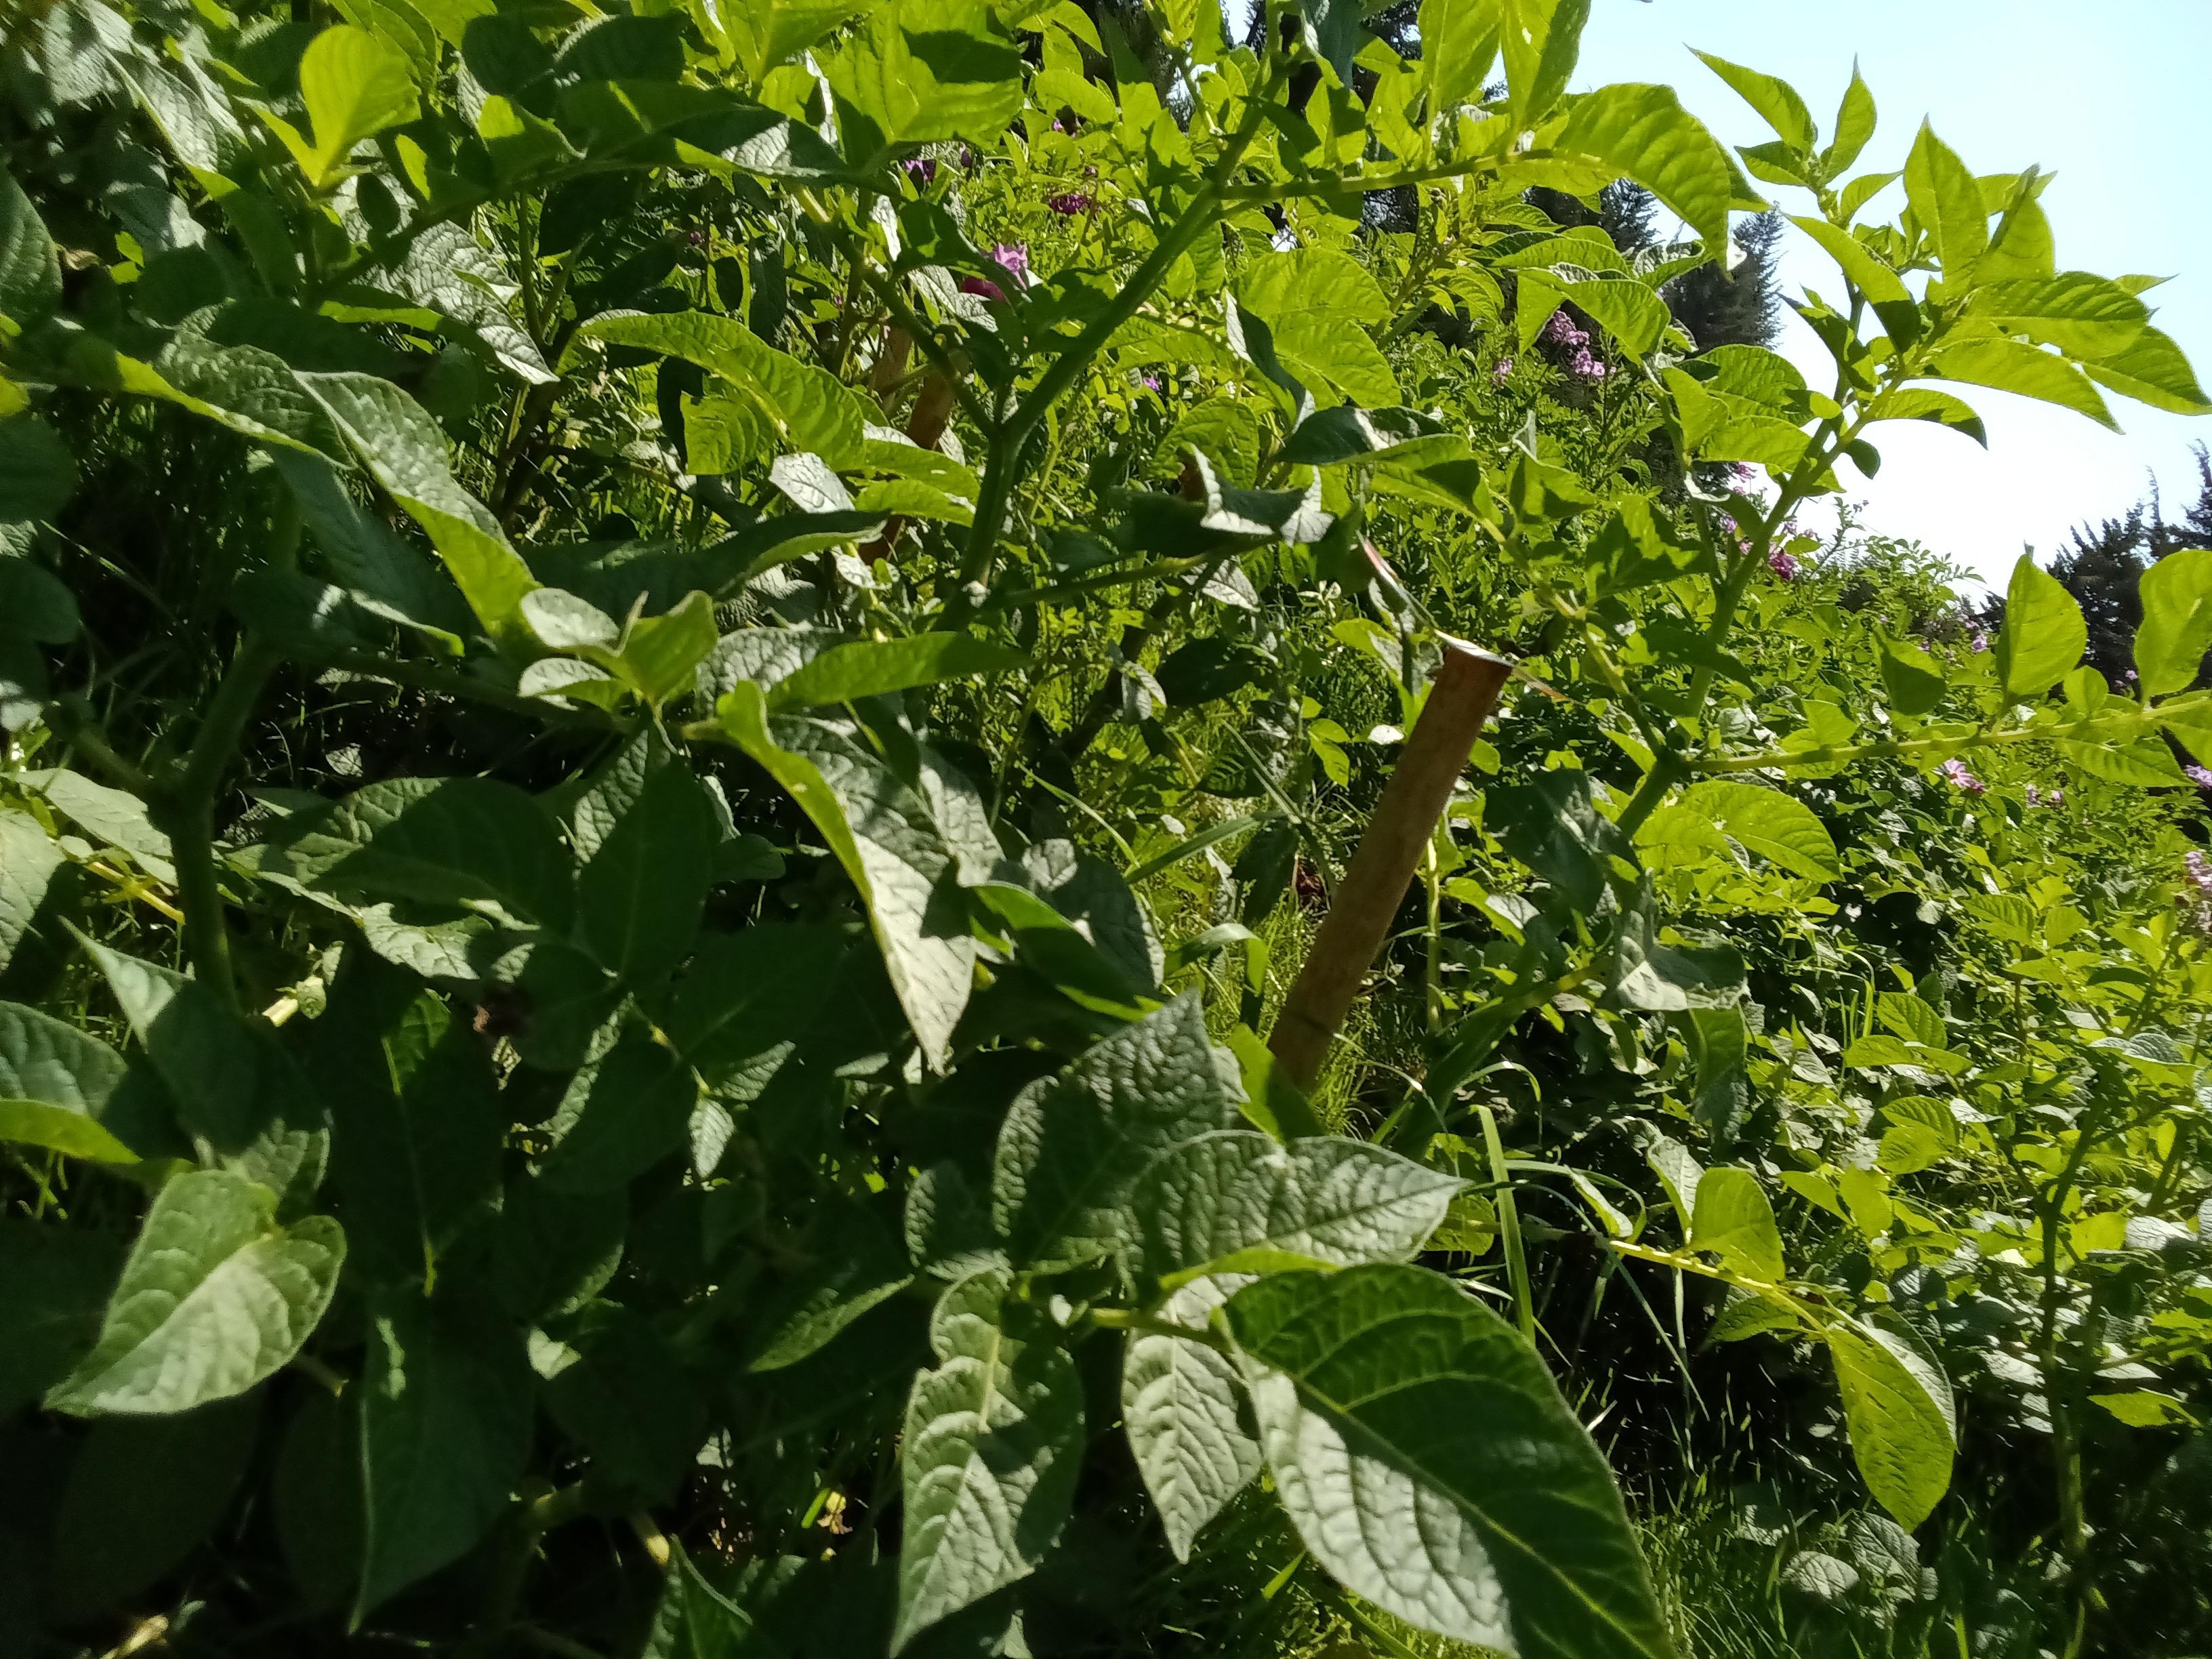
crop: potato
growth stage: flowering
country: Kenya
